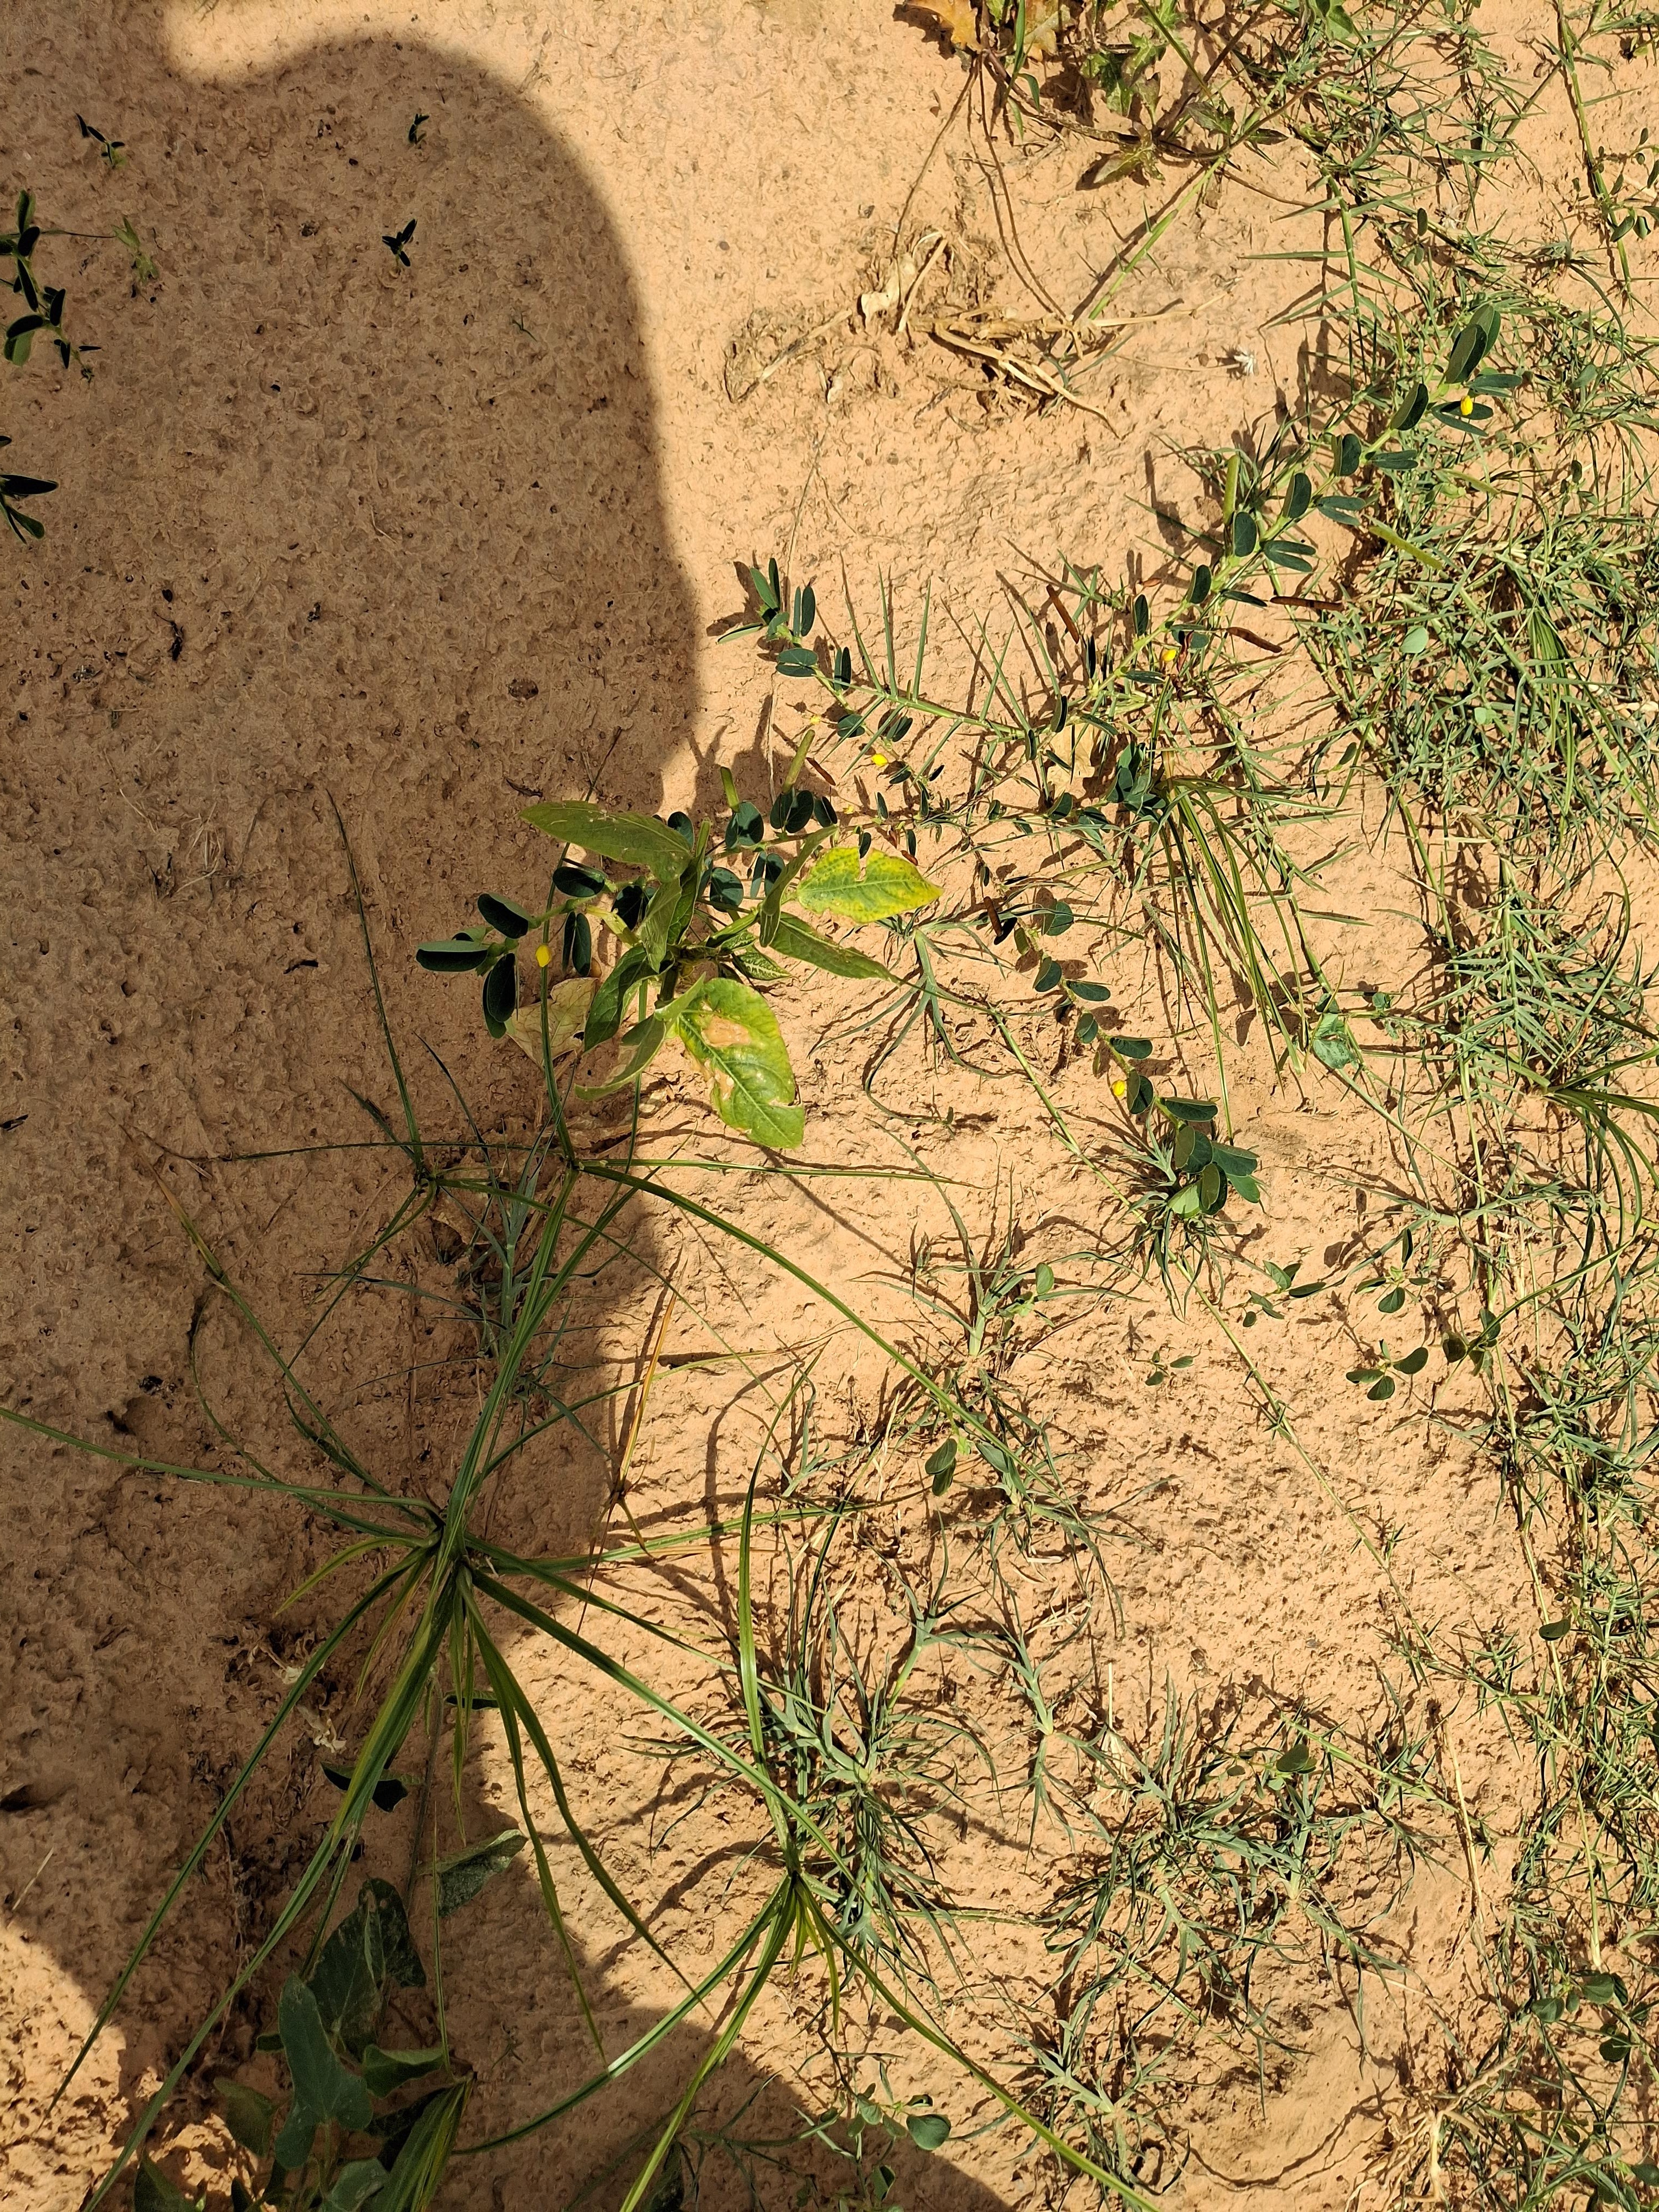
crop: cowpea
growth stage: harvest maturity
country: Nigeria
